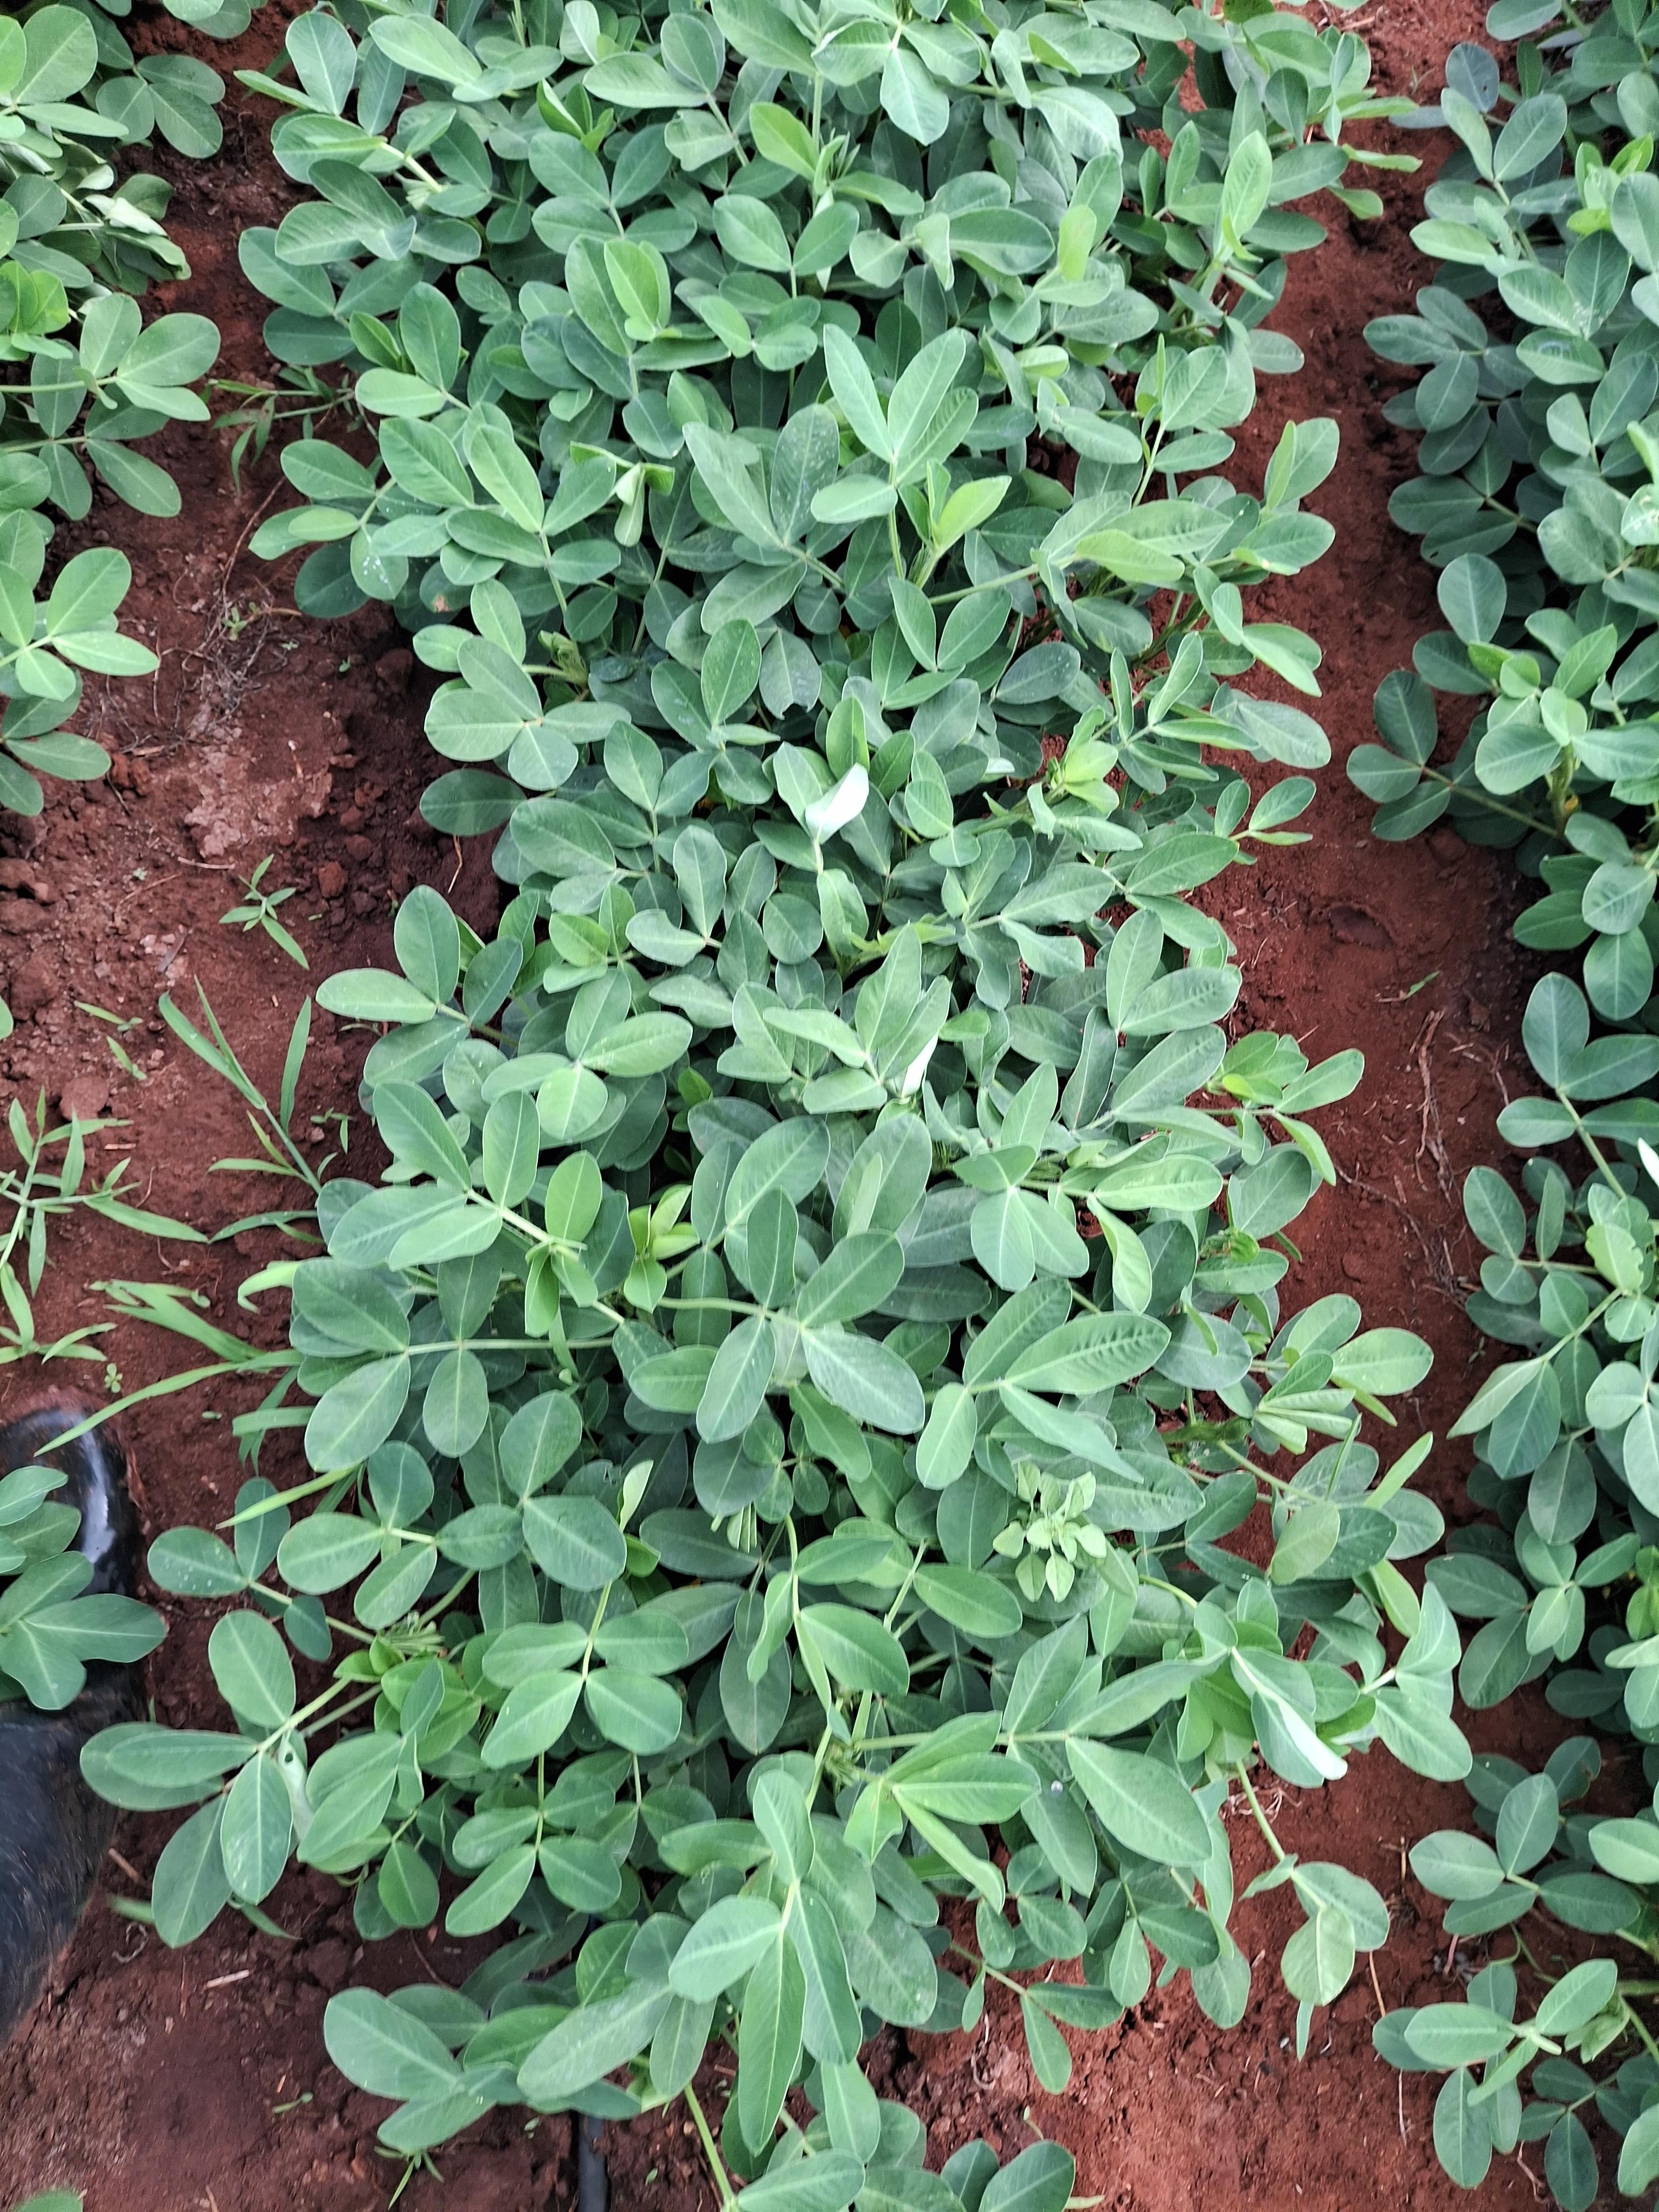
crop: groundnut
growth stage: flowering
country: Kenya
